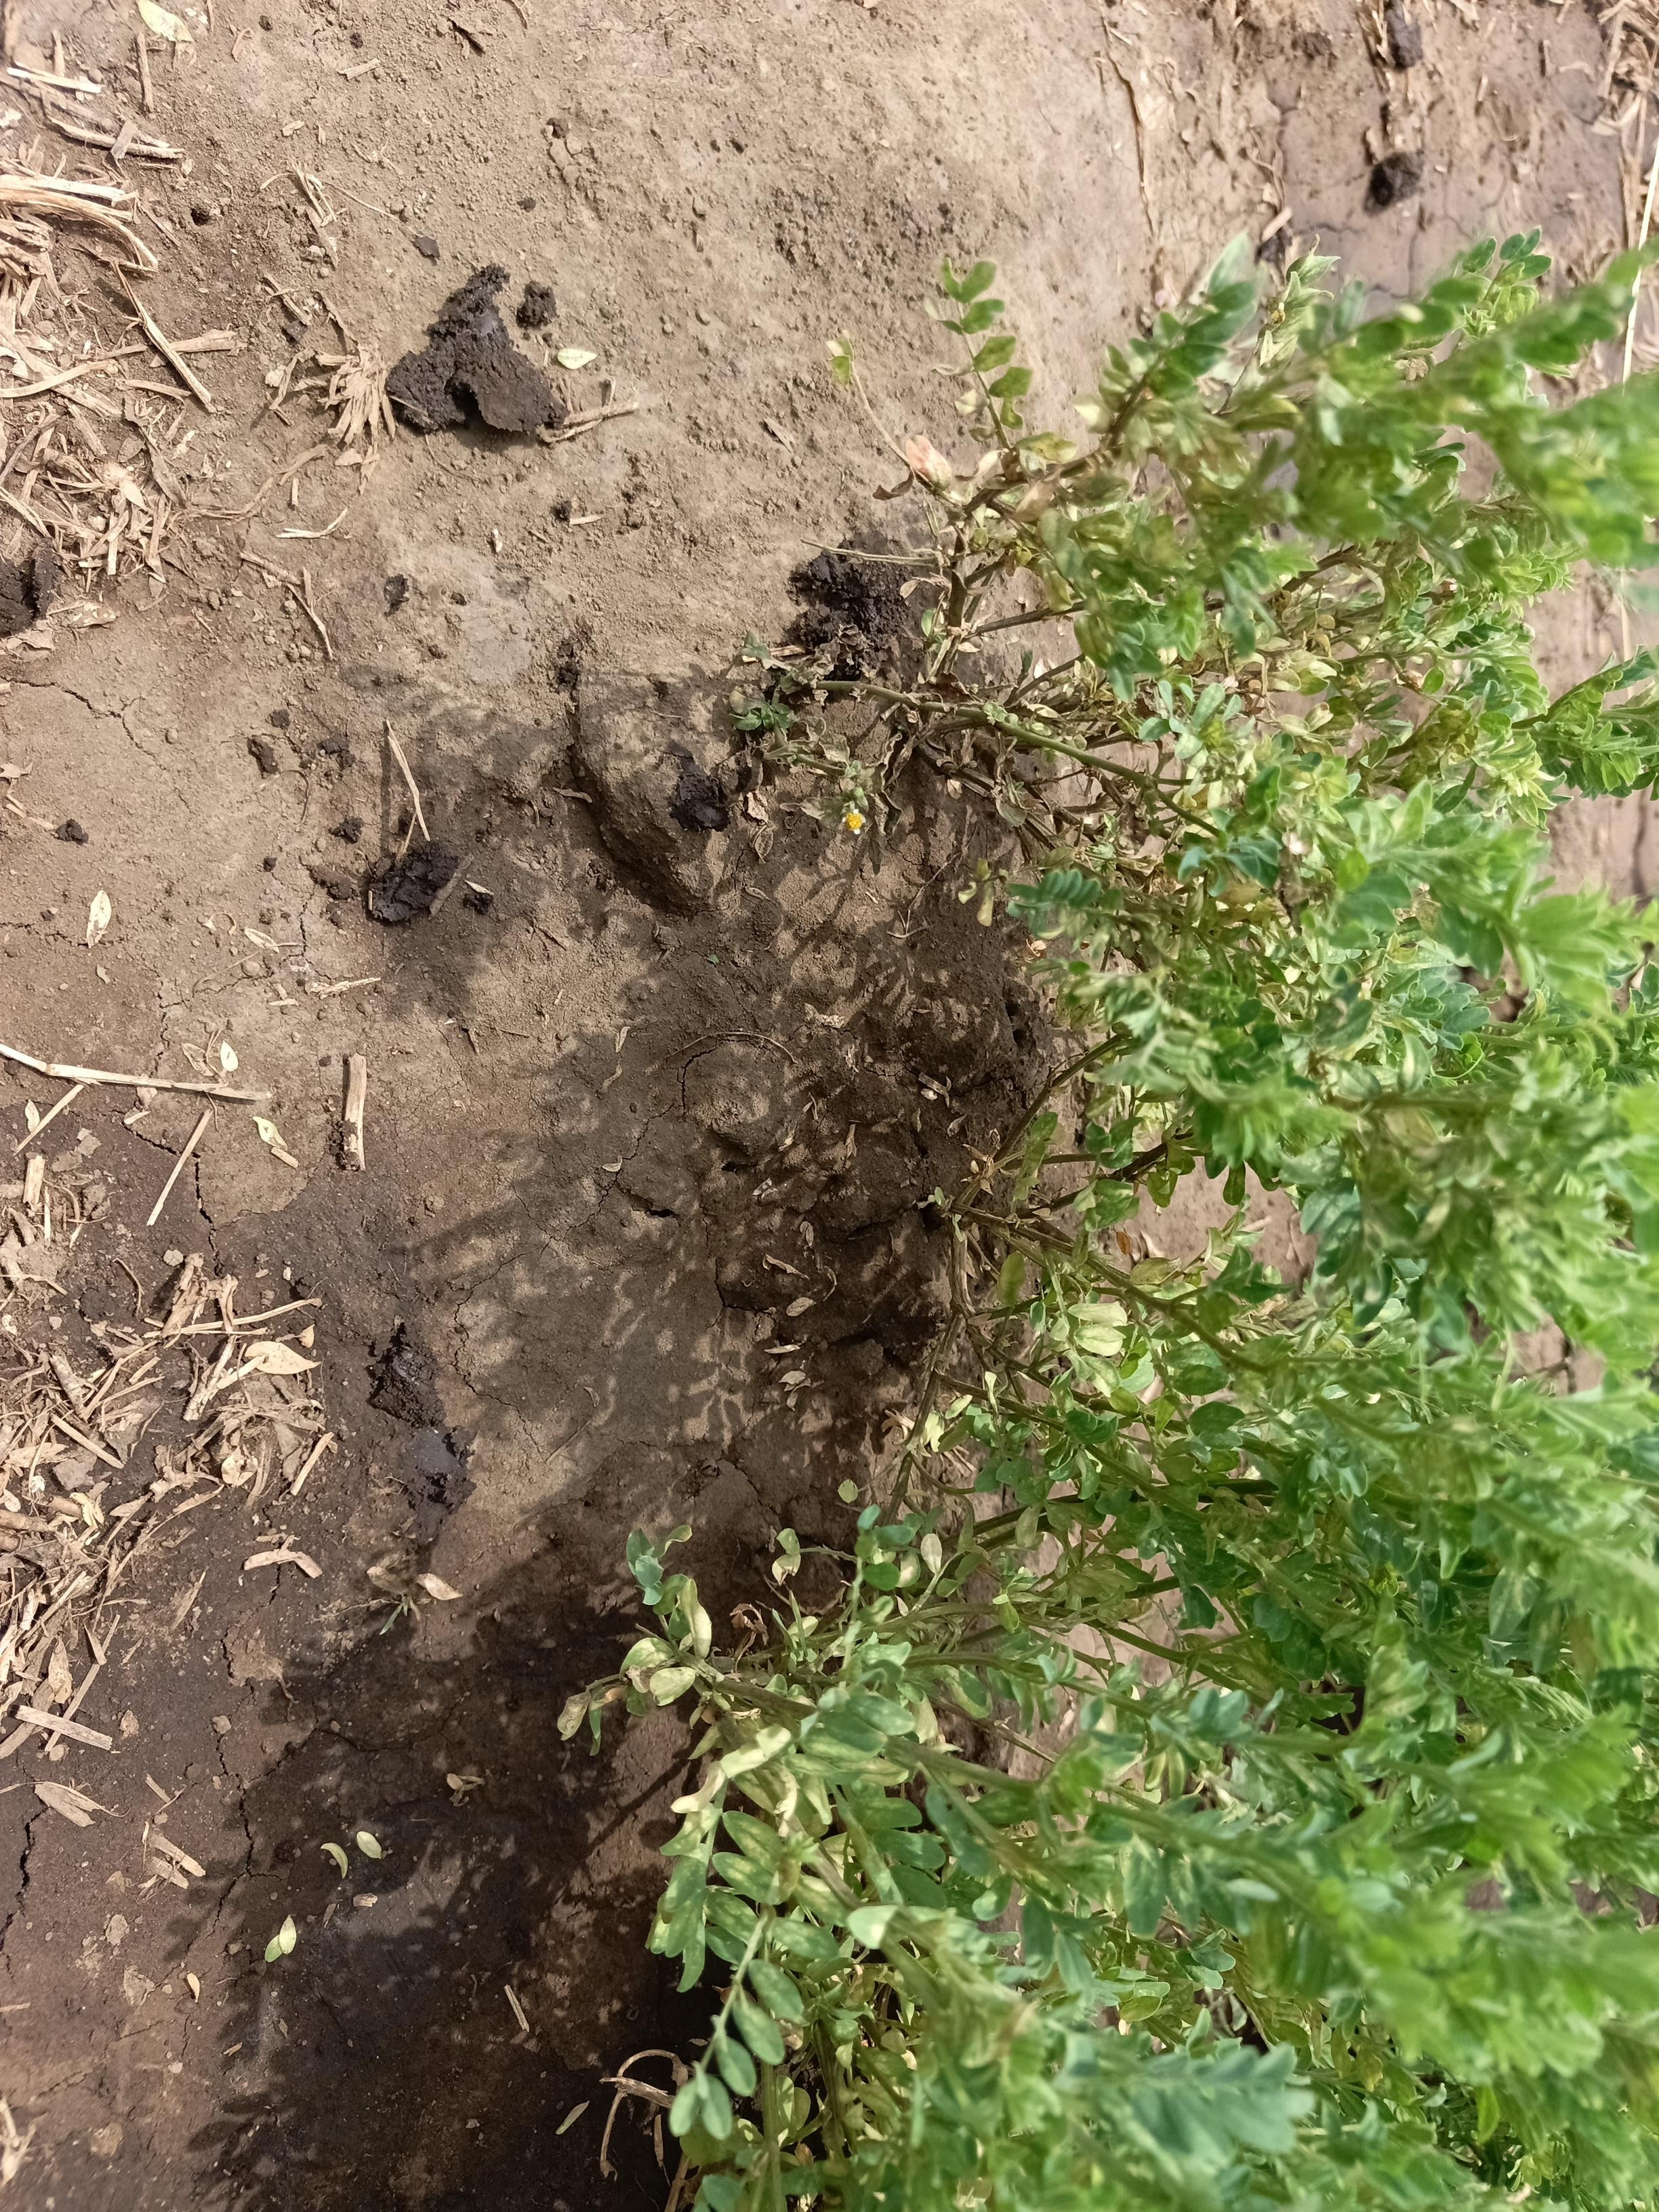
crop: lentil
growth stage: vegetative
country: Tanzania
